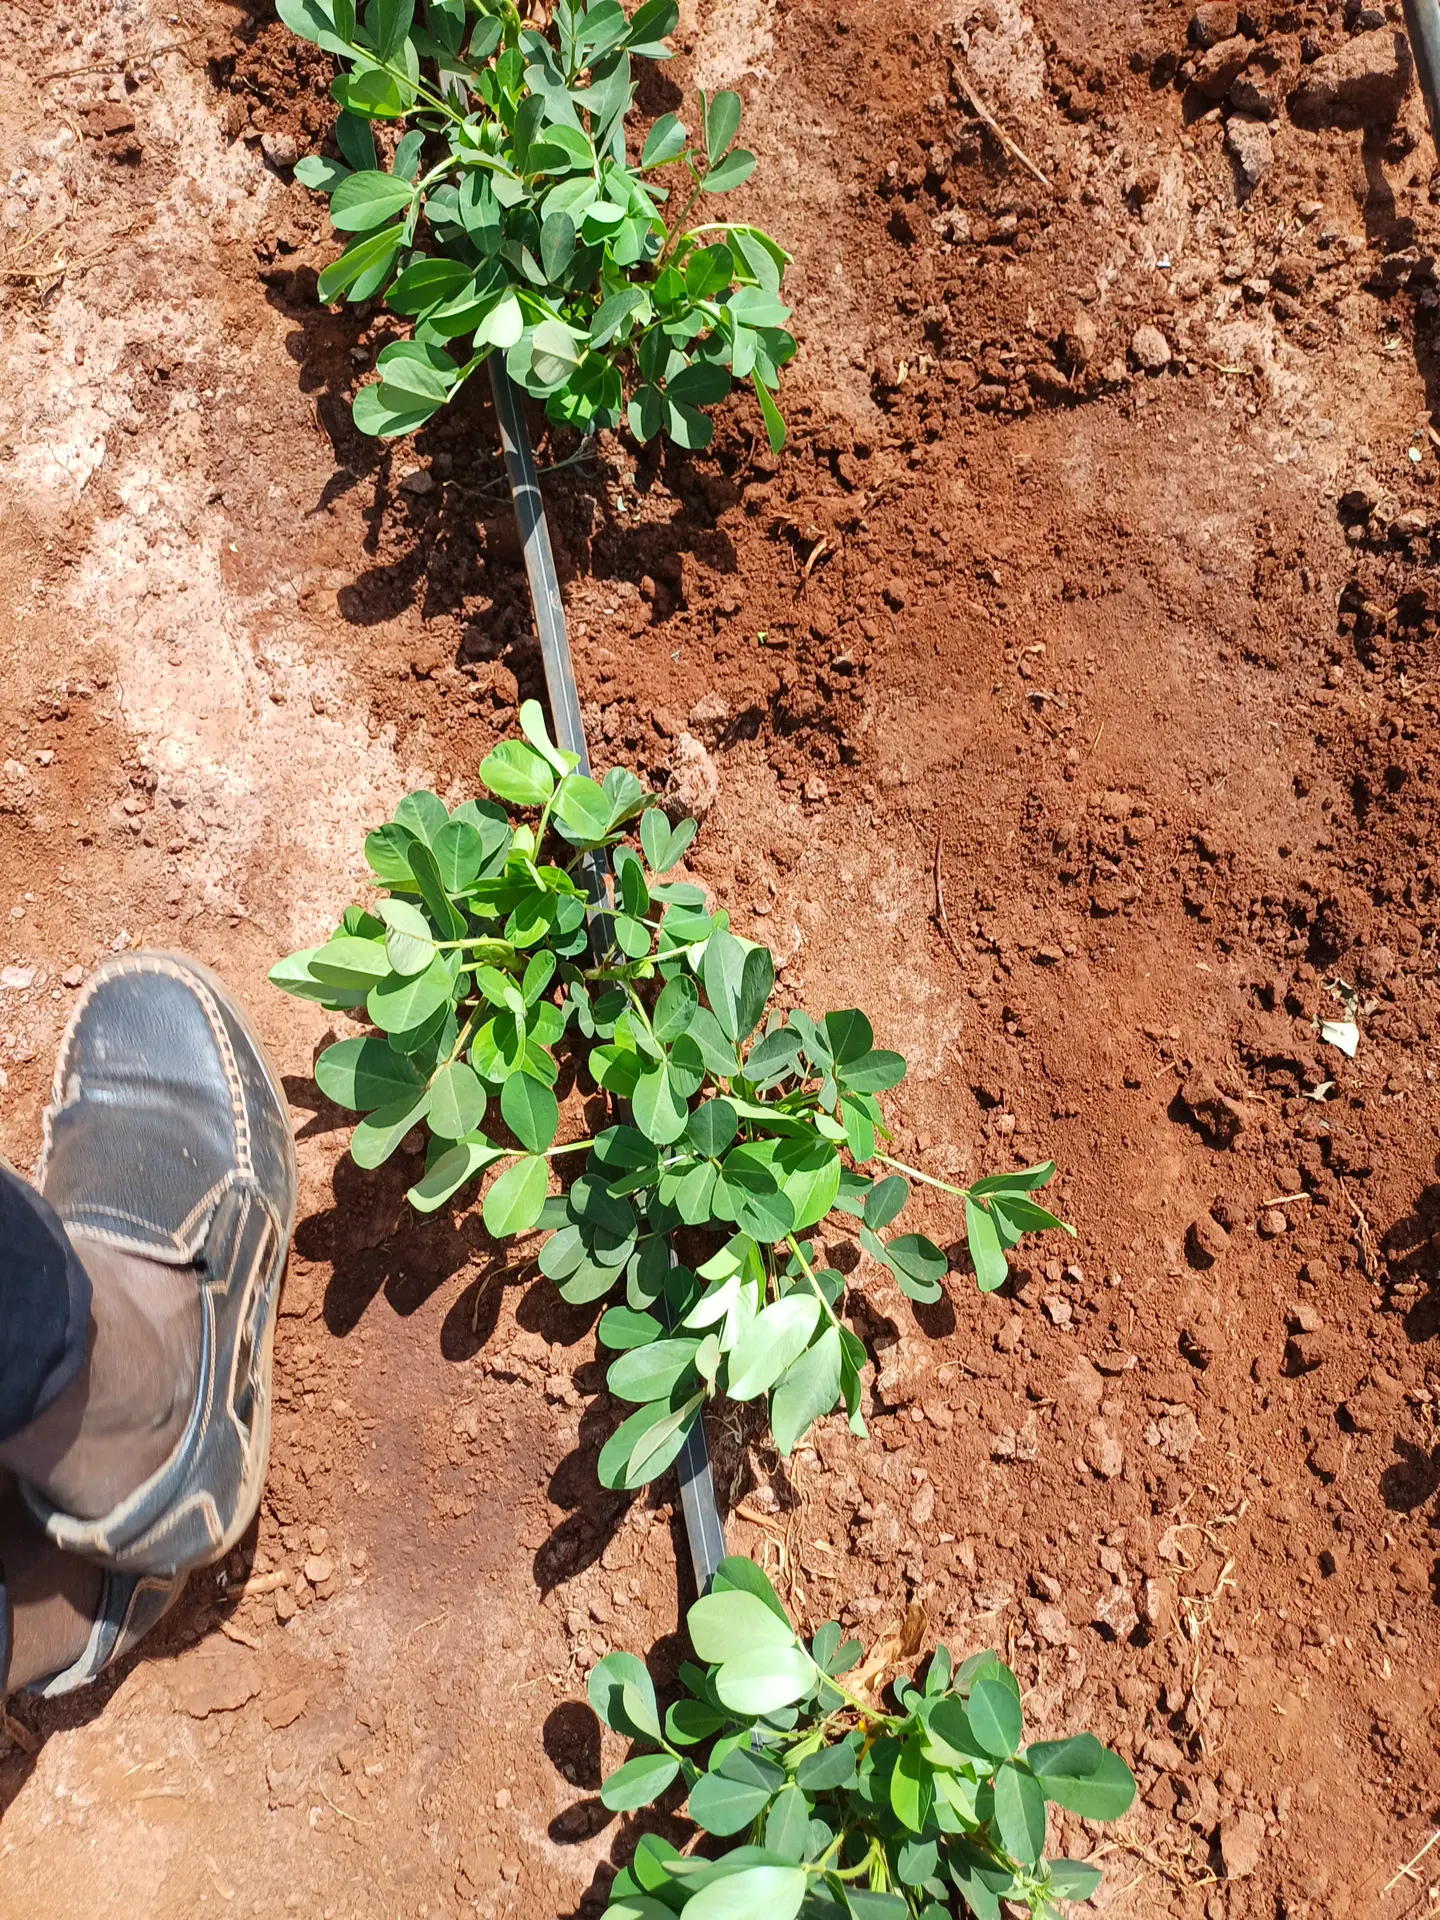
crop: groundnut
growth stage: vegetative
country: Kenya
